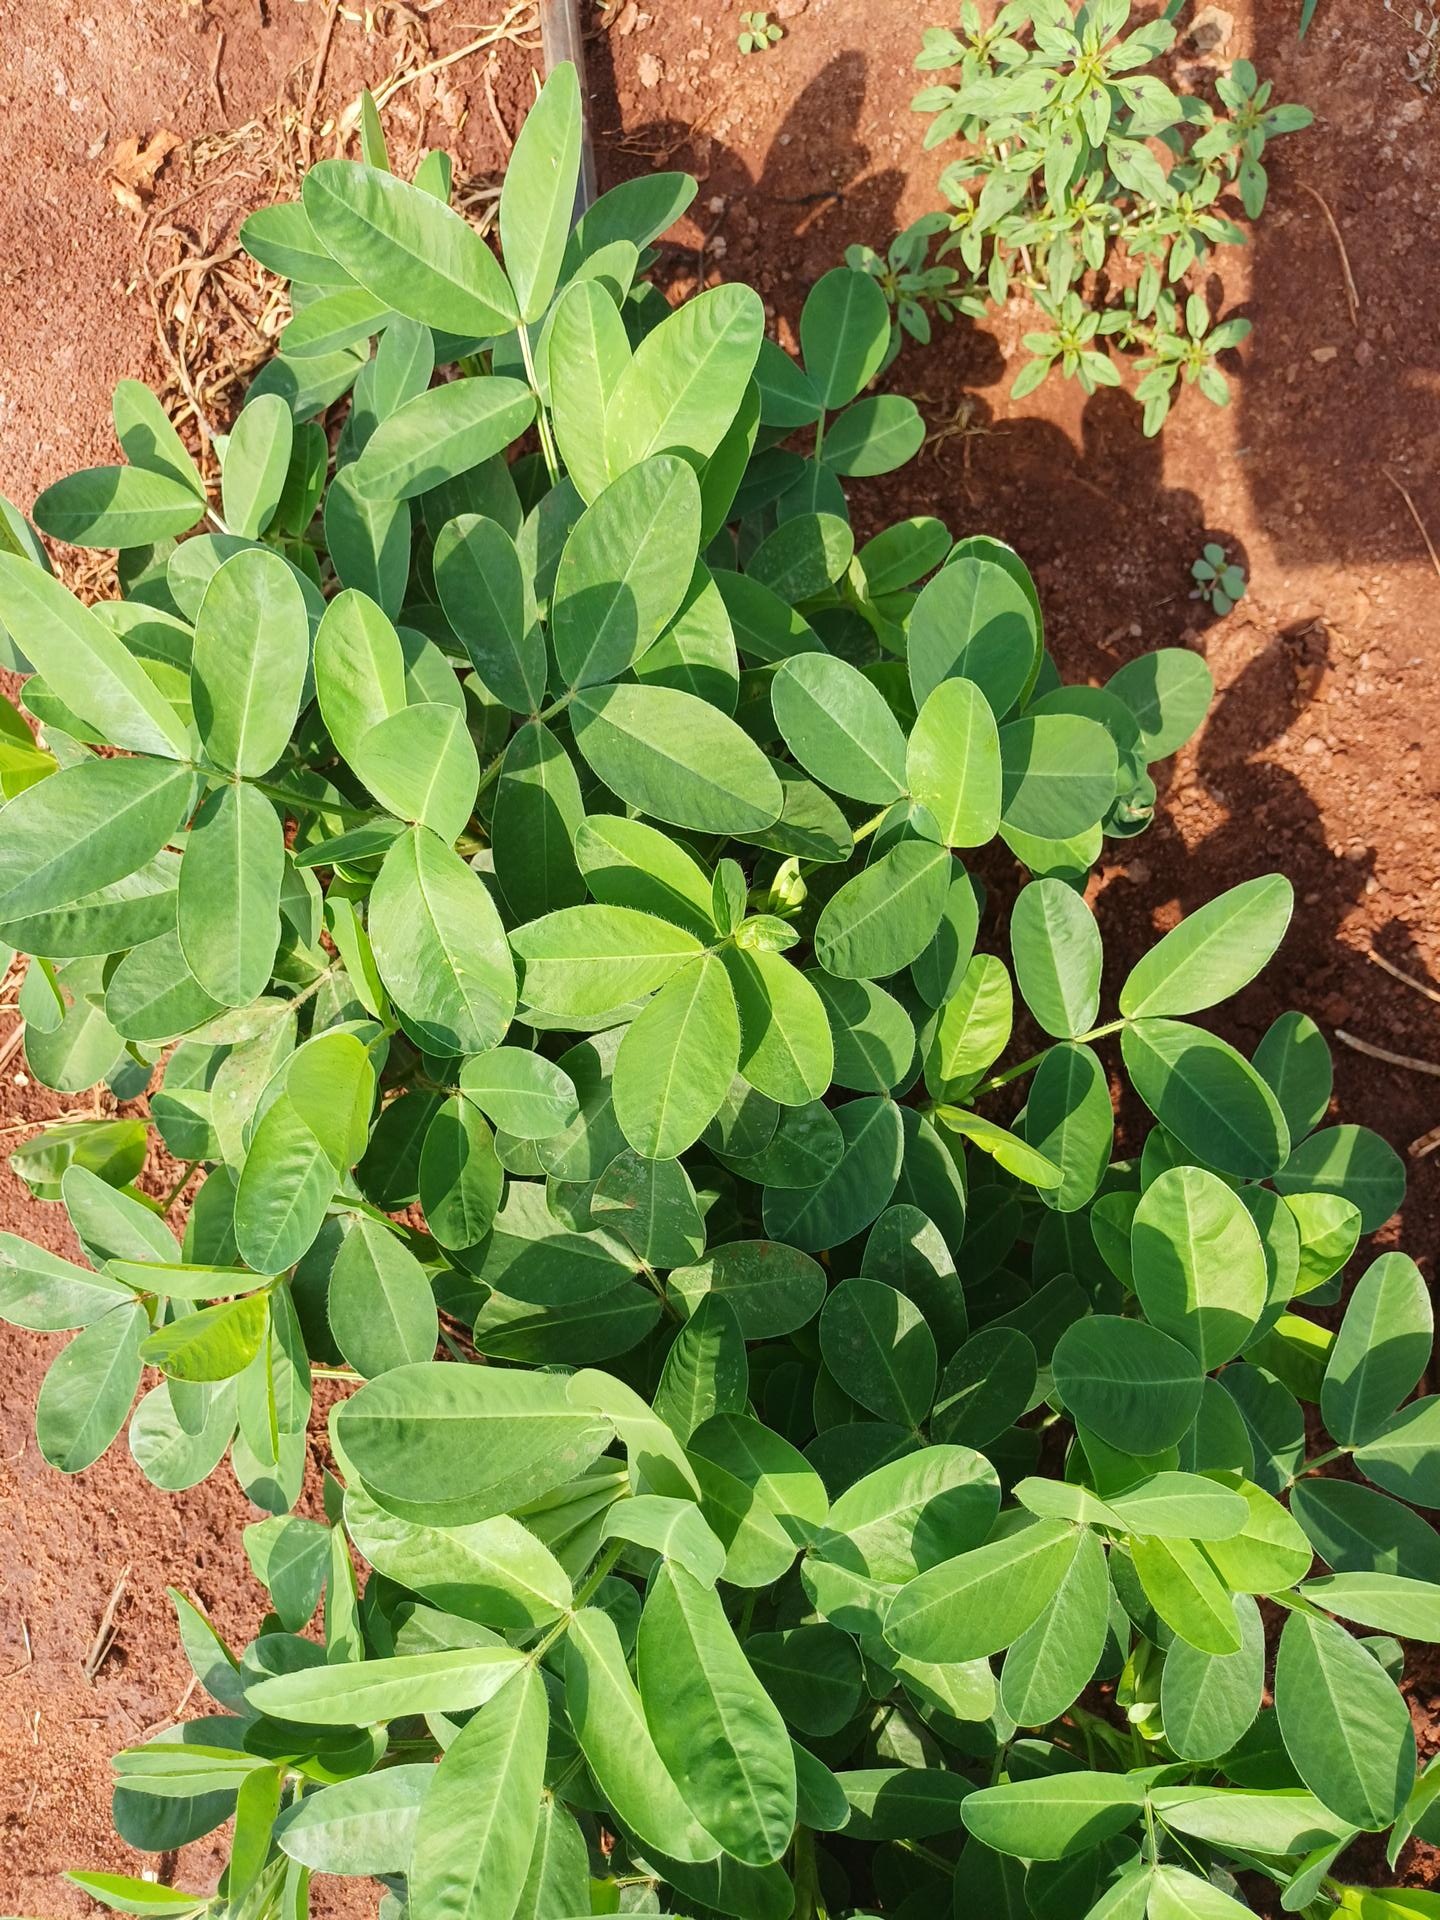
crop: groundnut
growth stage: vegetative
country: Kenya
